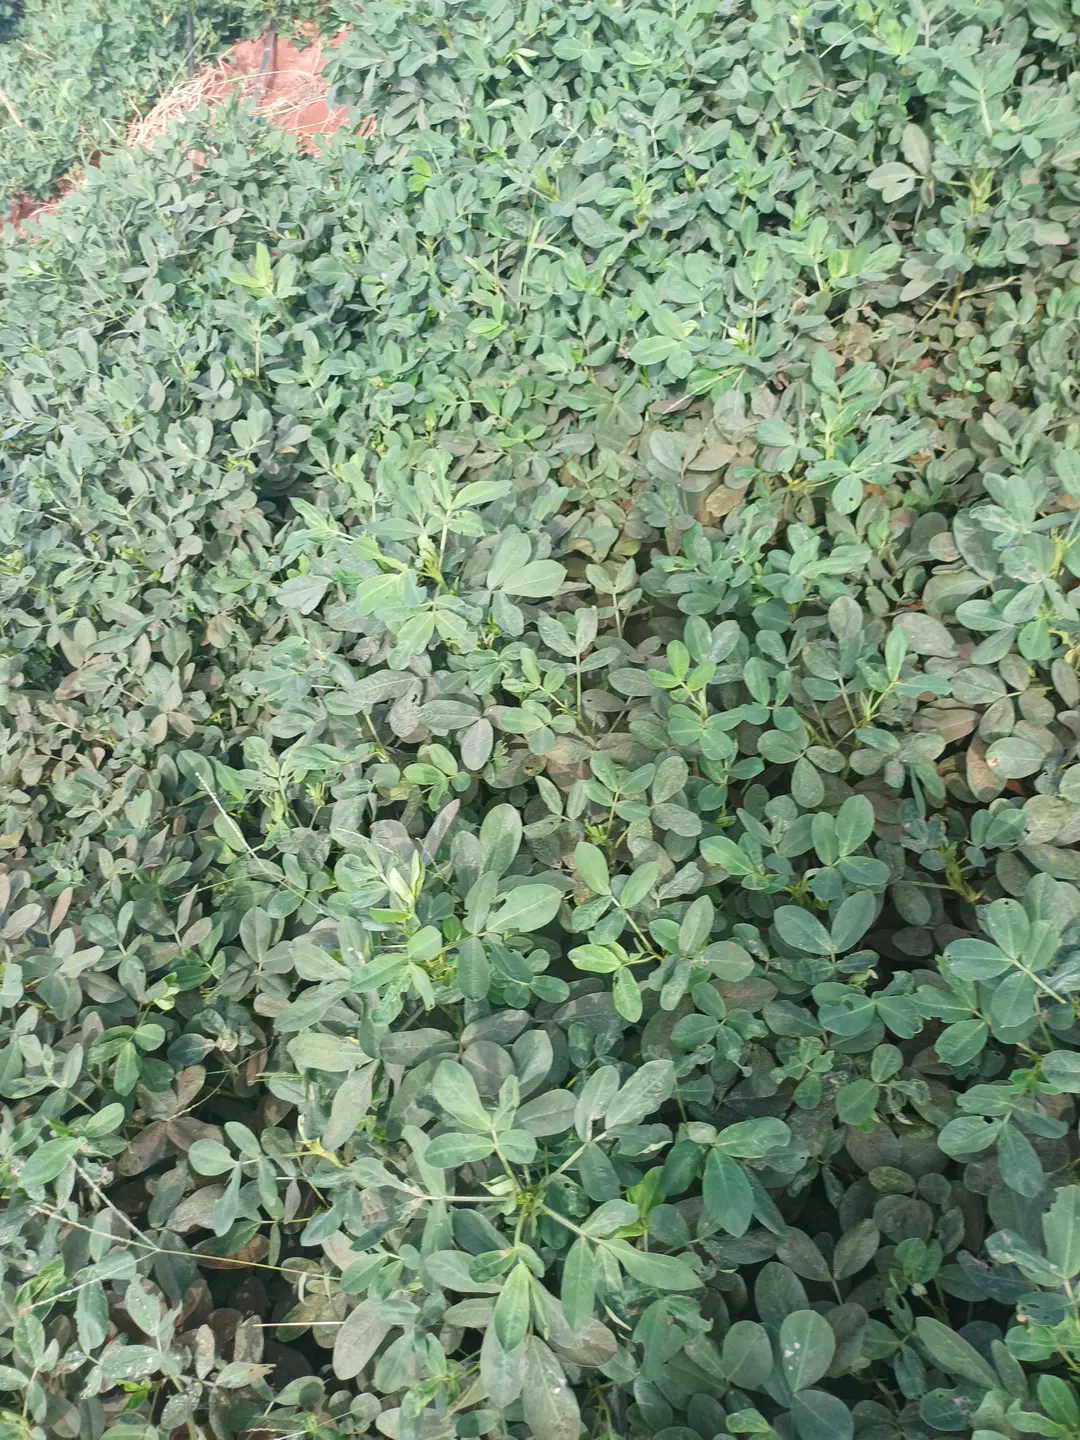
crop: groundnut
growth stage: pegging
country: Kenya
